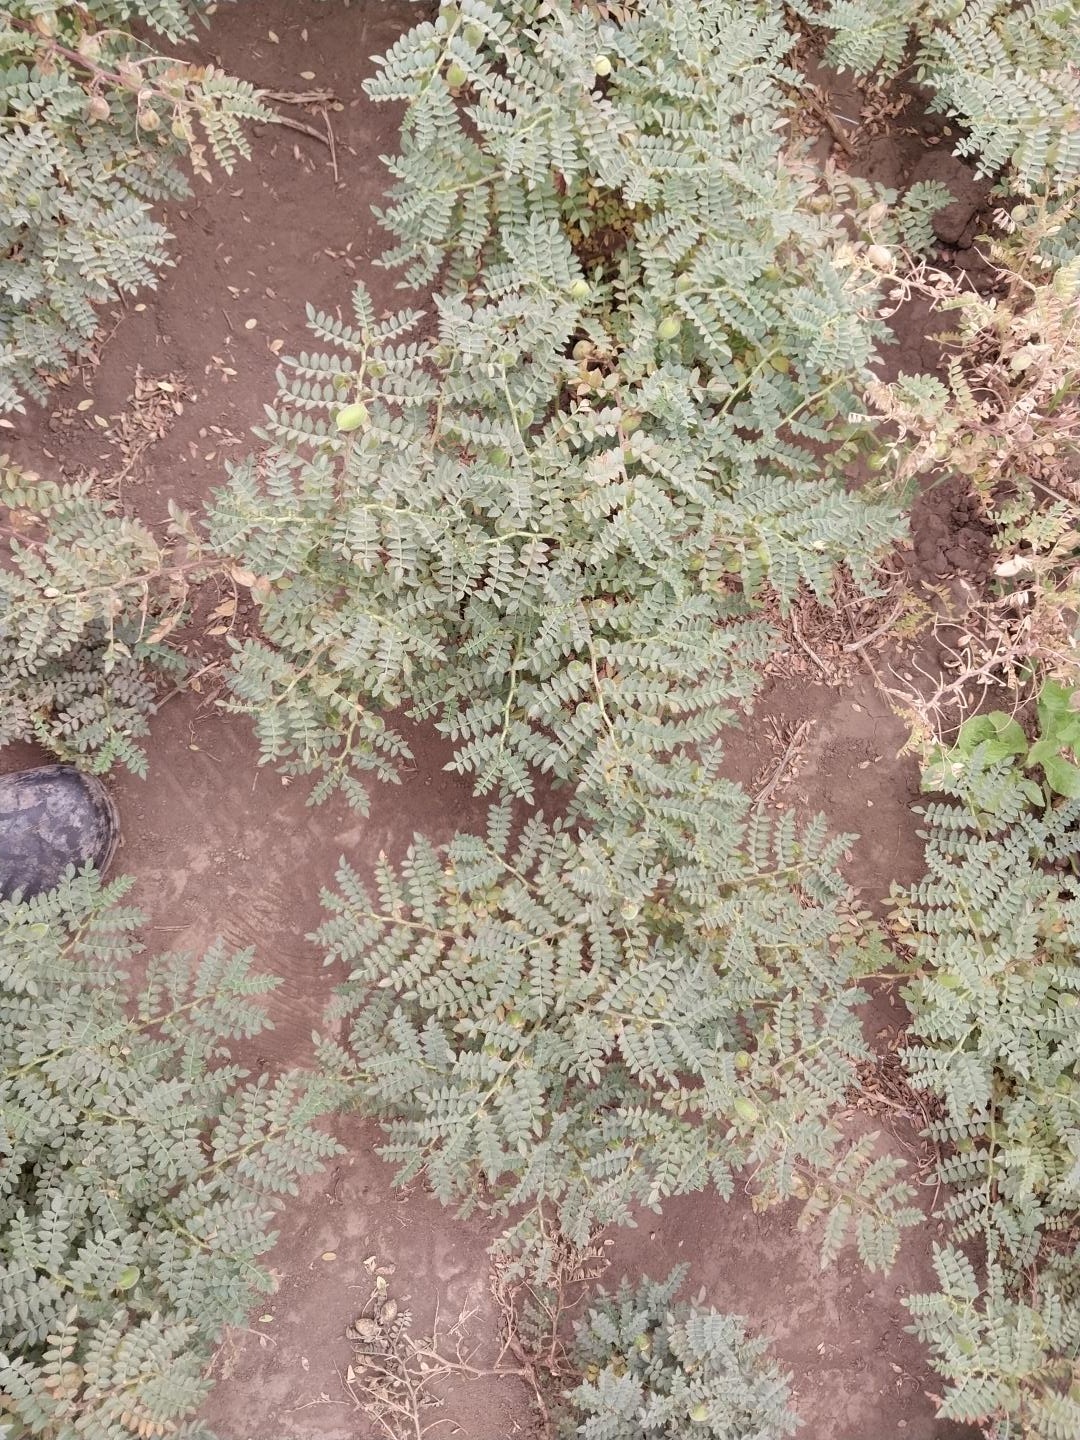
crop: chickpea
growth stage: development pod
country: Tanzania
